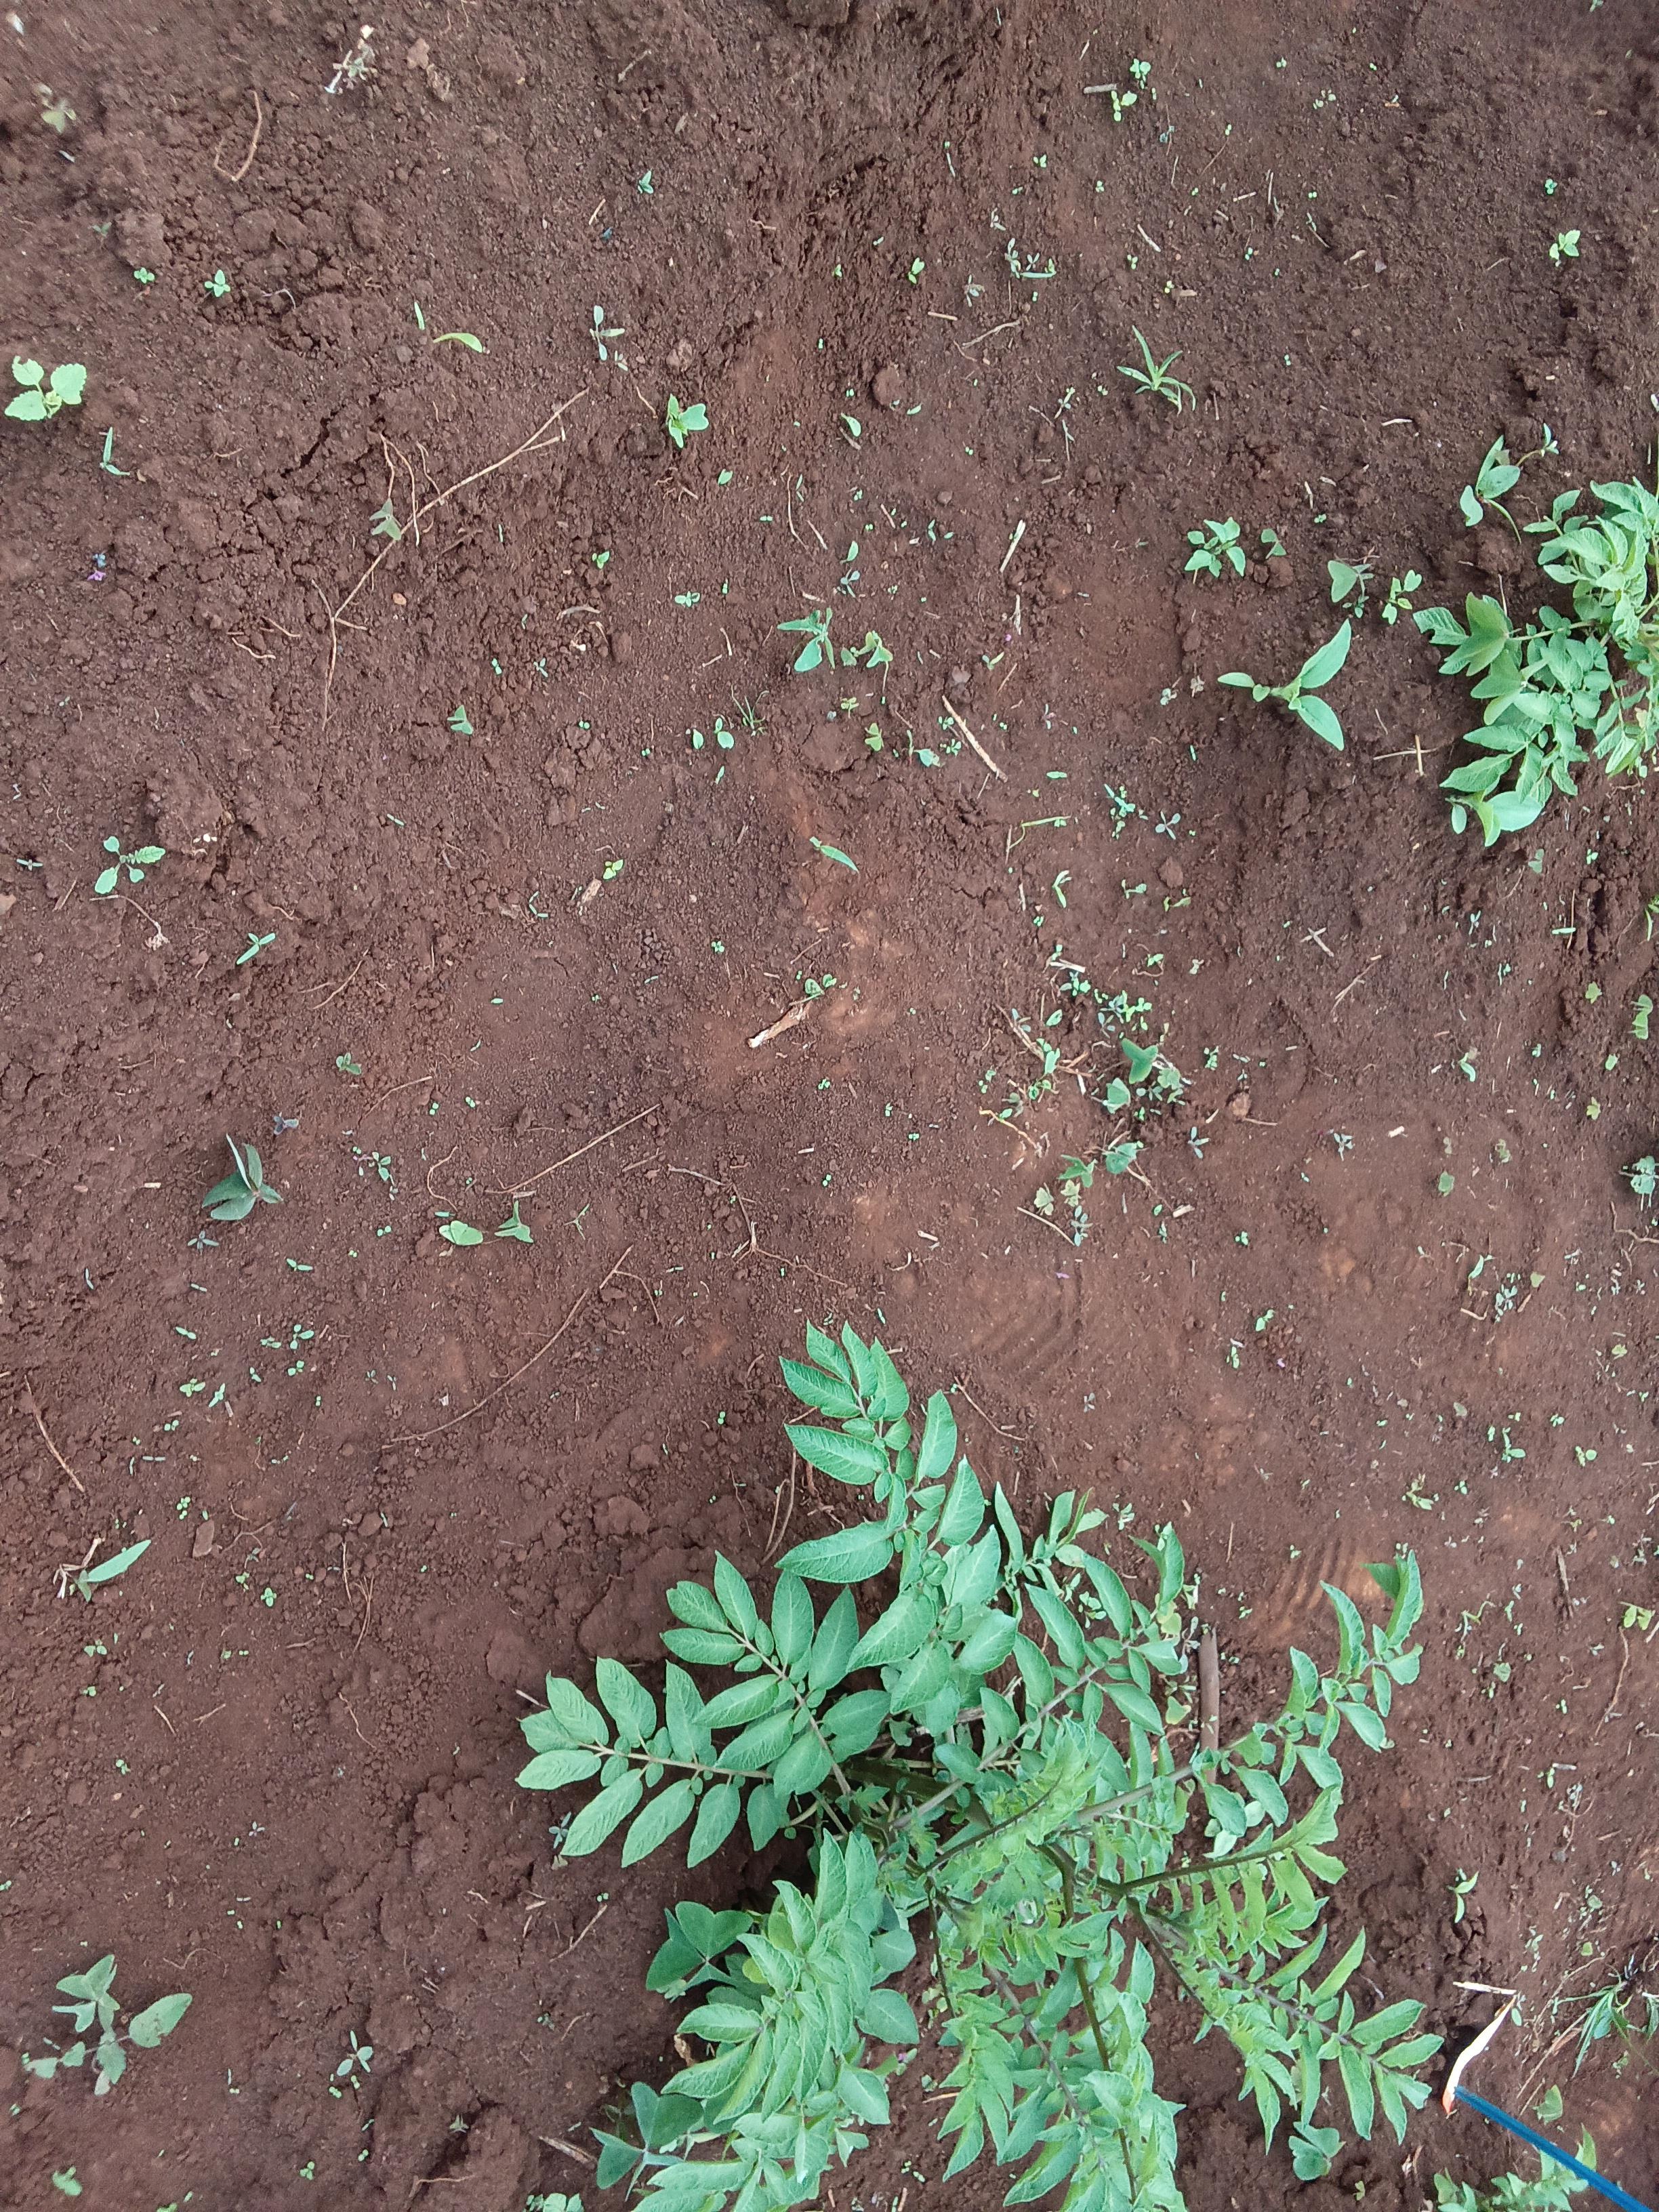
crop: potato
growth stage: vegetative
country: Kenya
